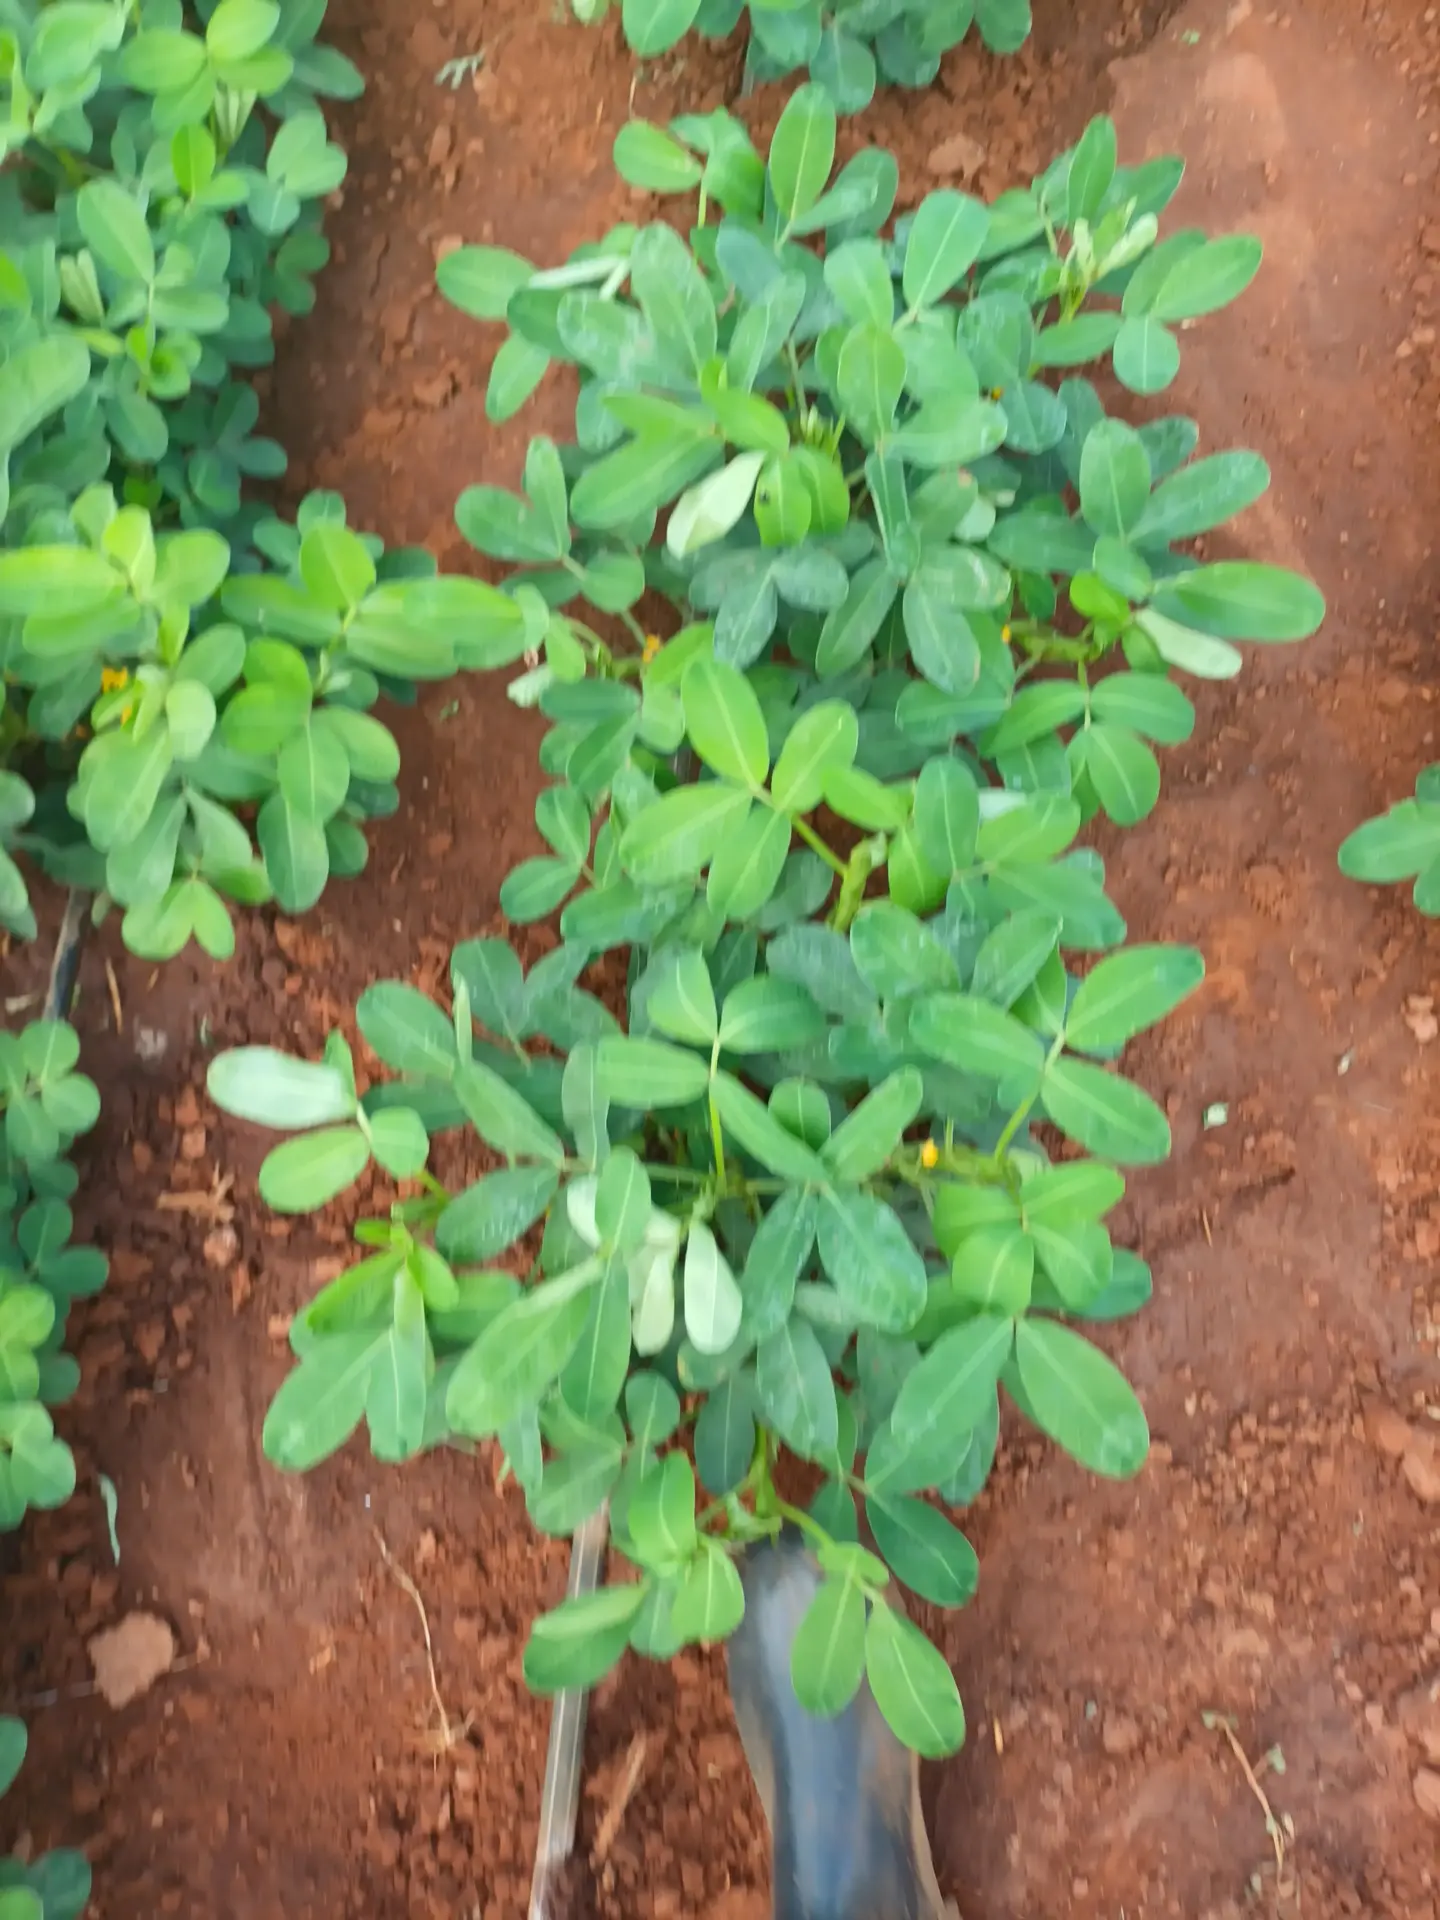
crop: groundnut
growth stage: flowering
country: Kenya
